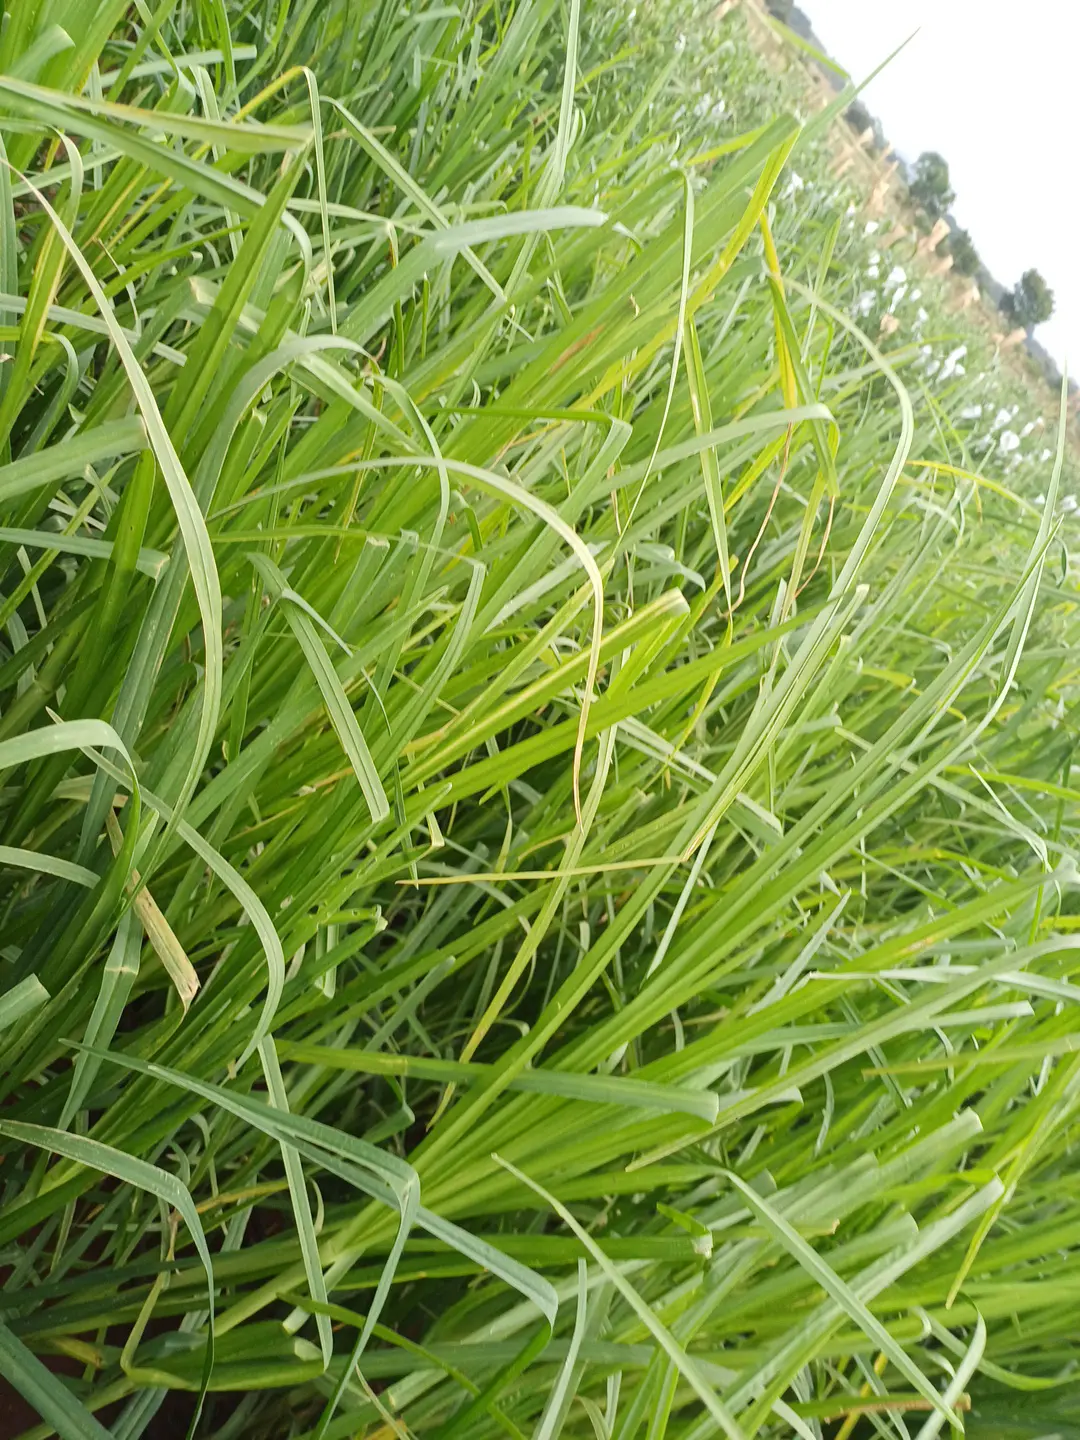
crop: finger millet
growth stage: vegetative
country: Kenya
